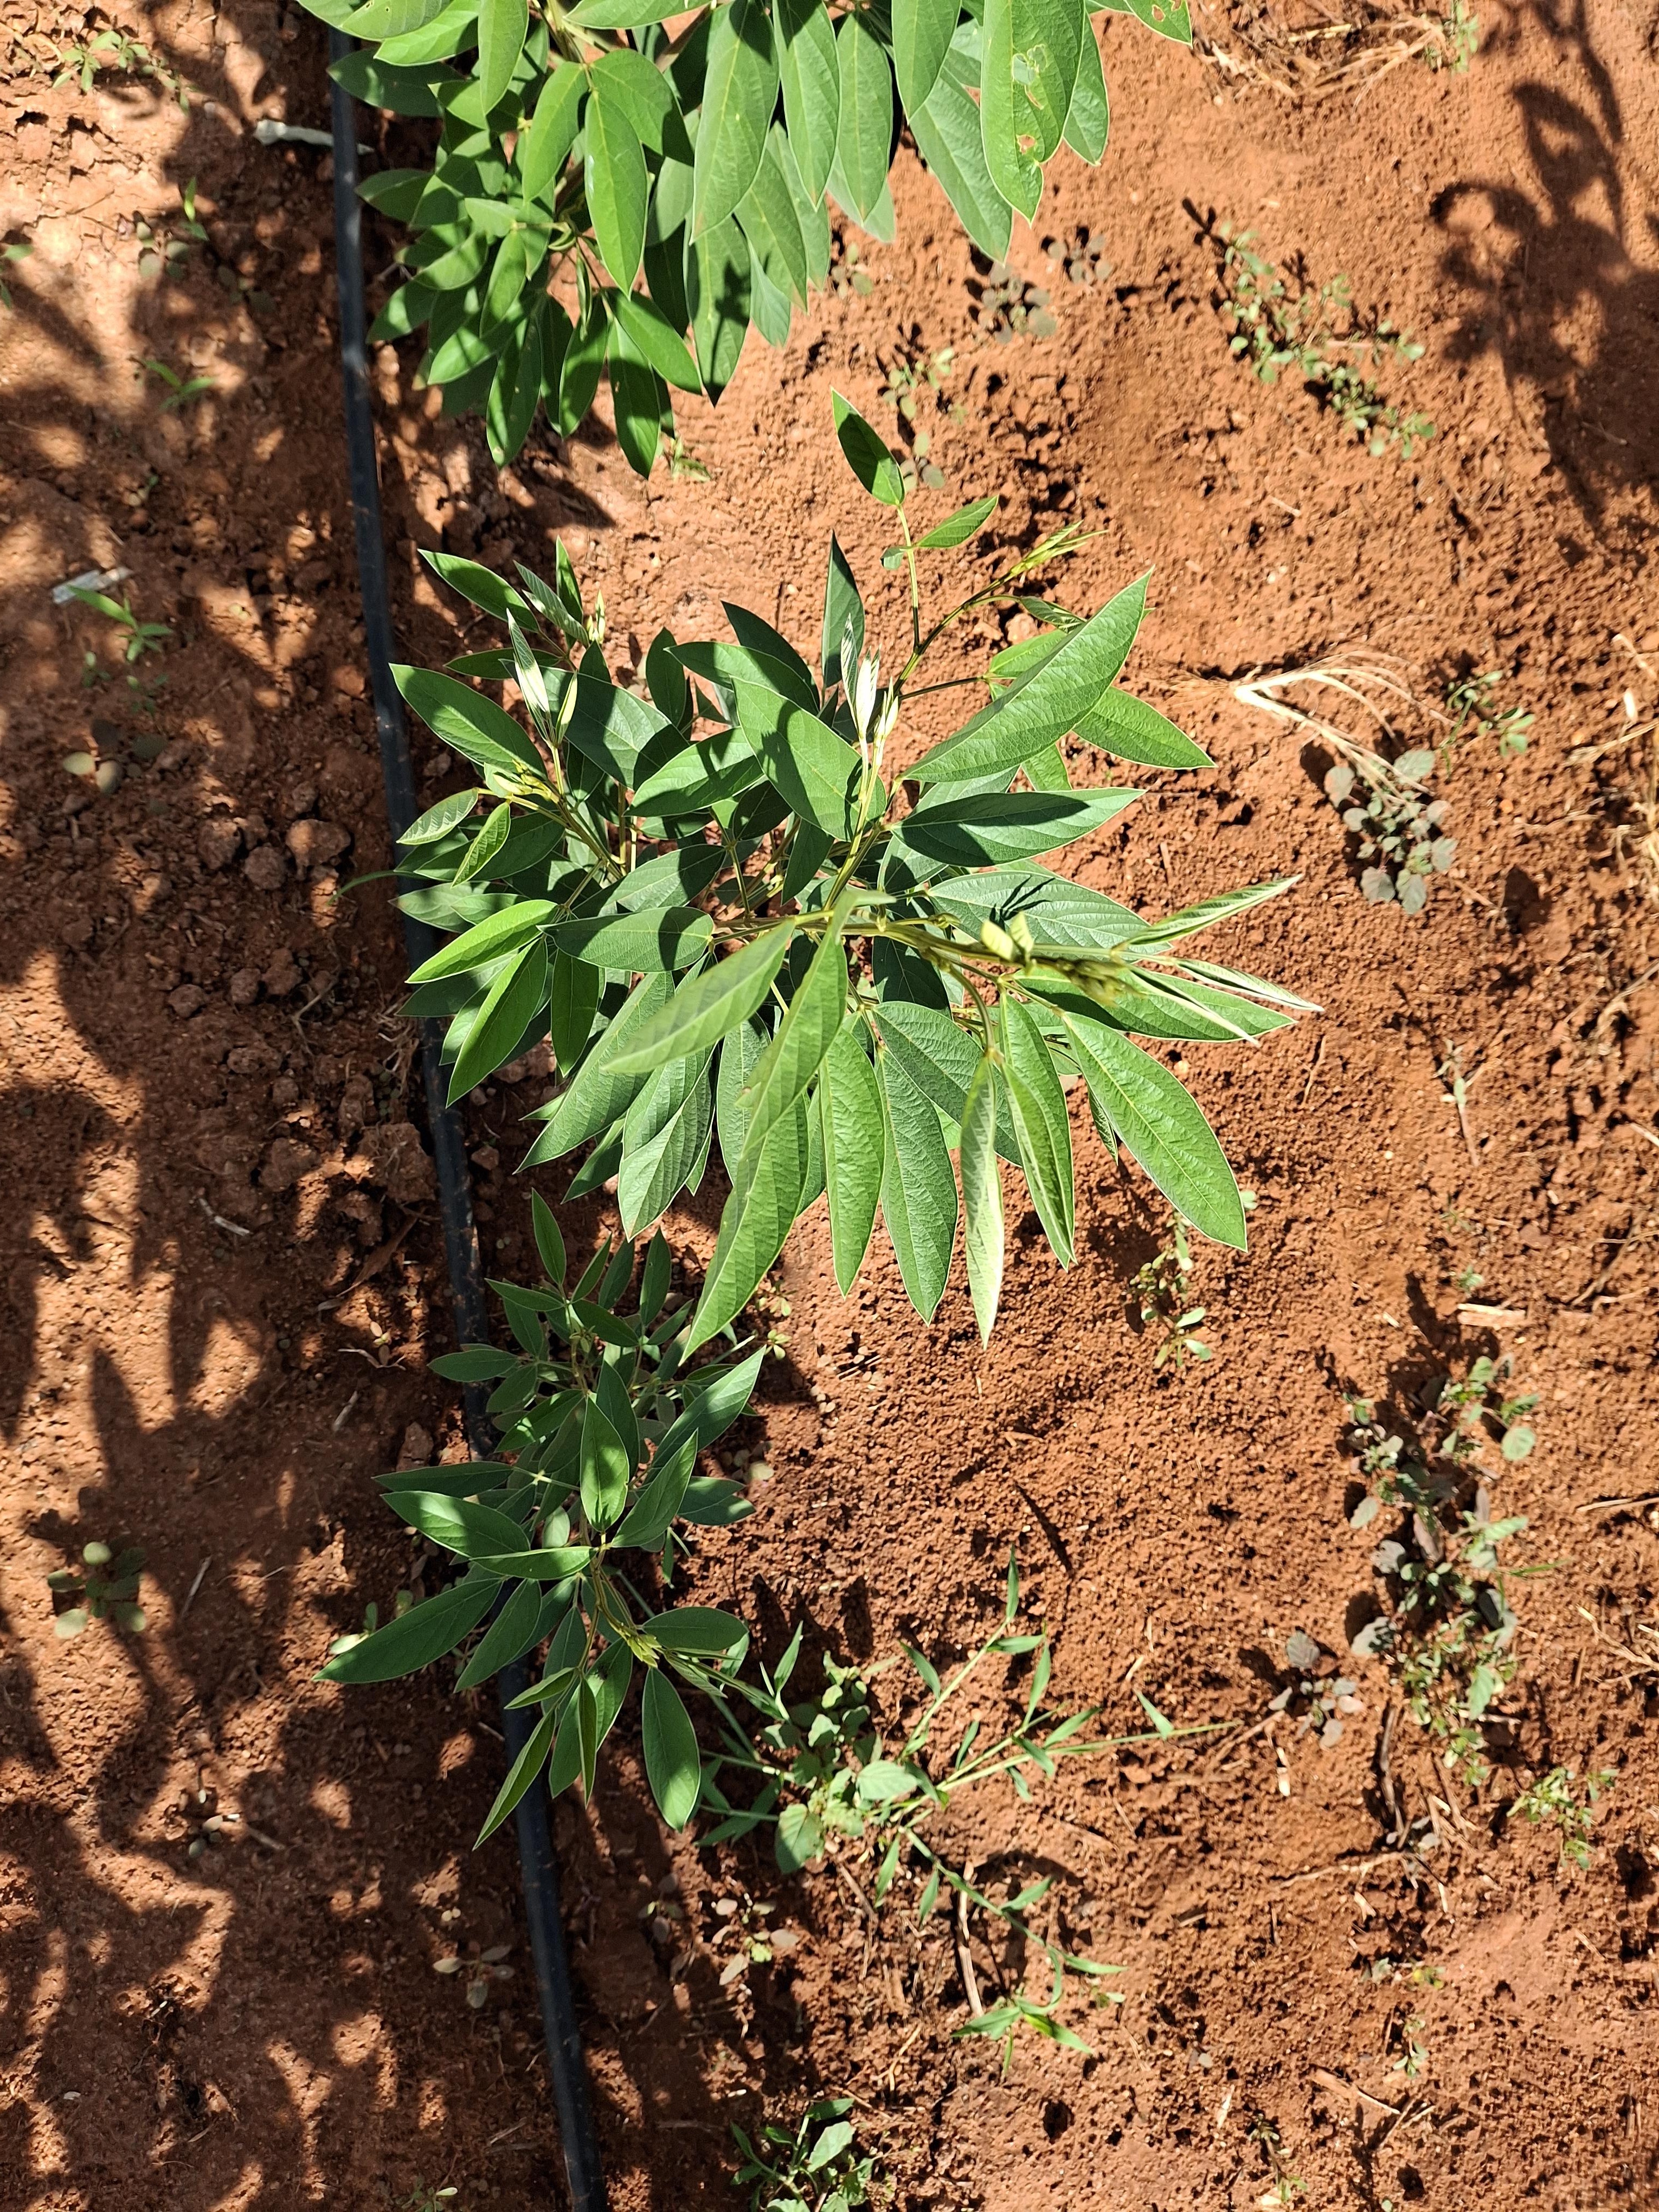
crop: pigeonpea
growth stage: flowering
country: Kenya
